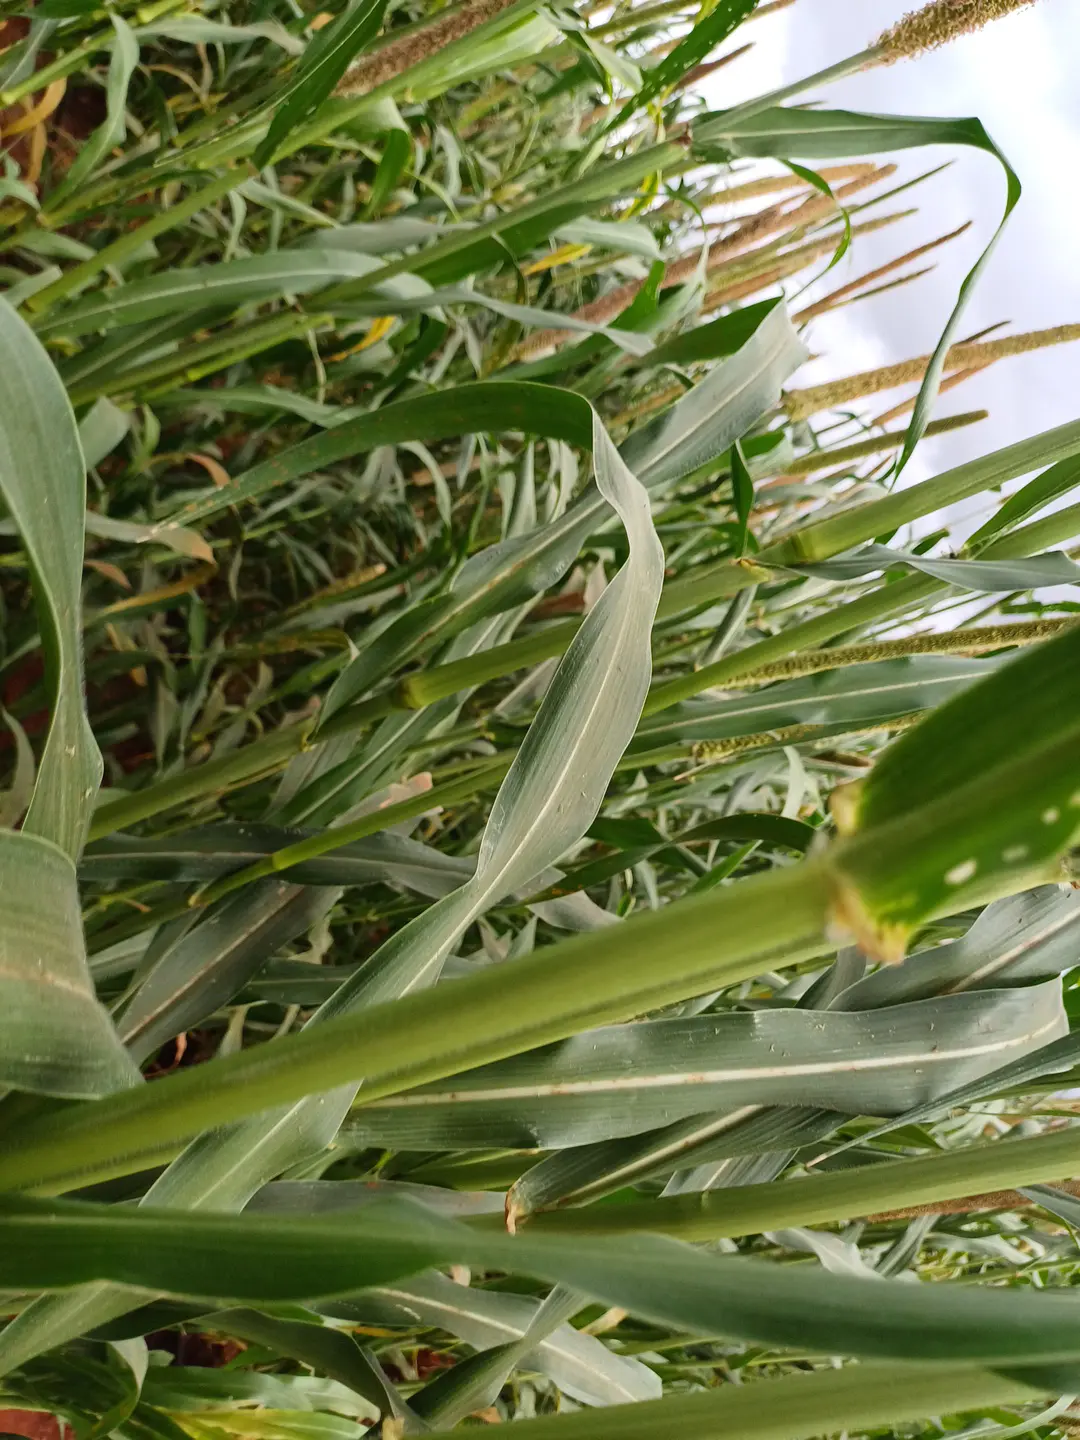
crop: pearl millet
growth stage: flowering
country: Kenya
